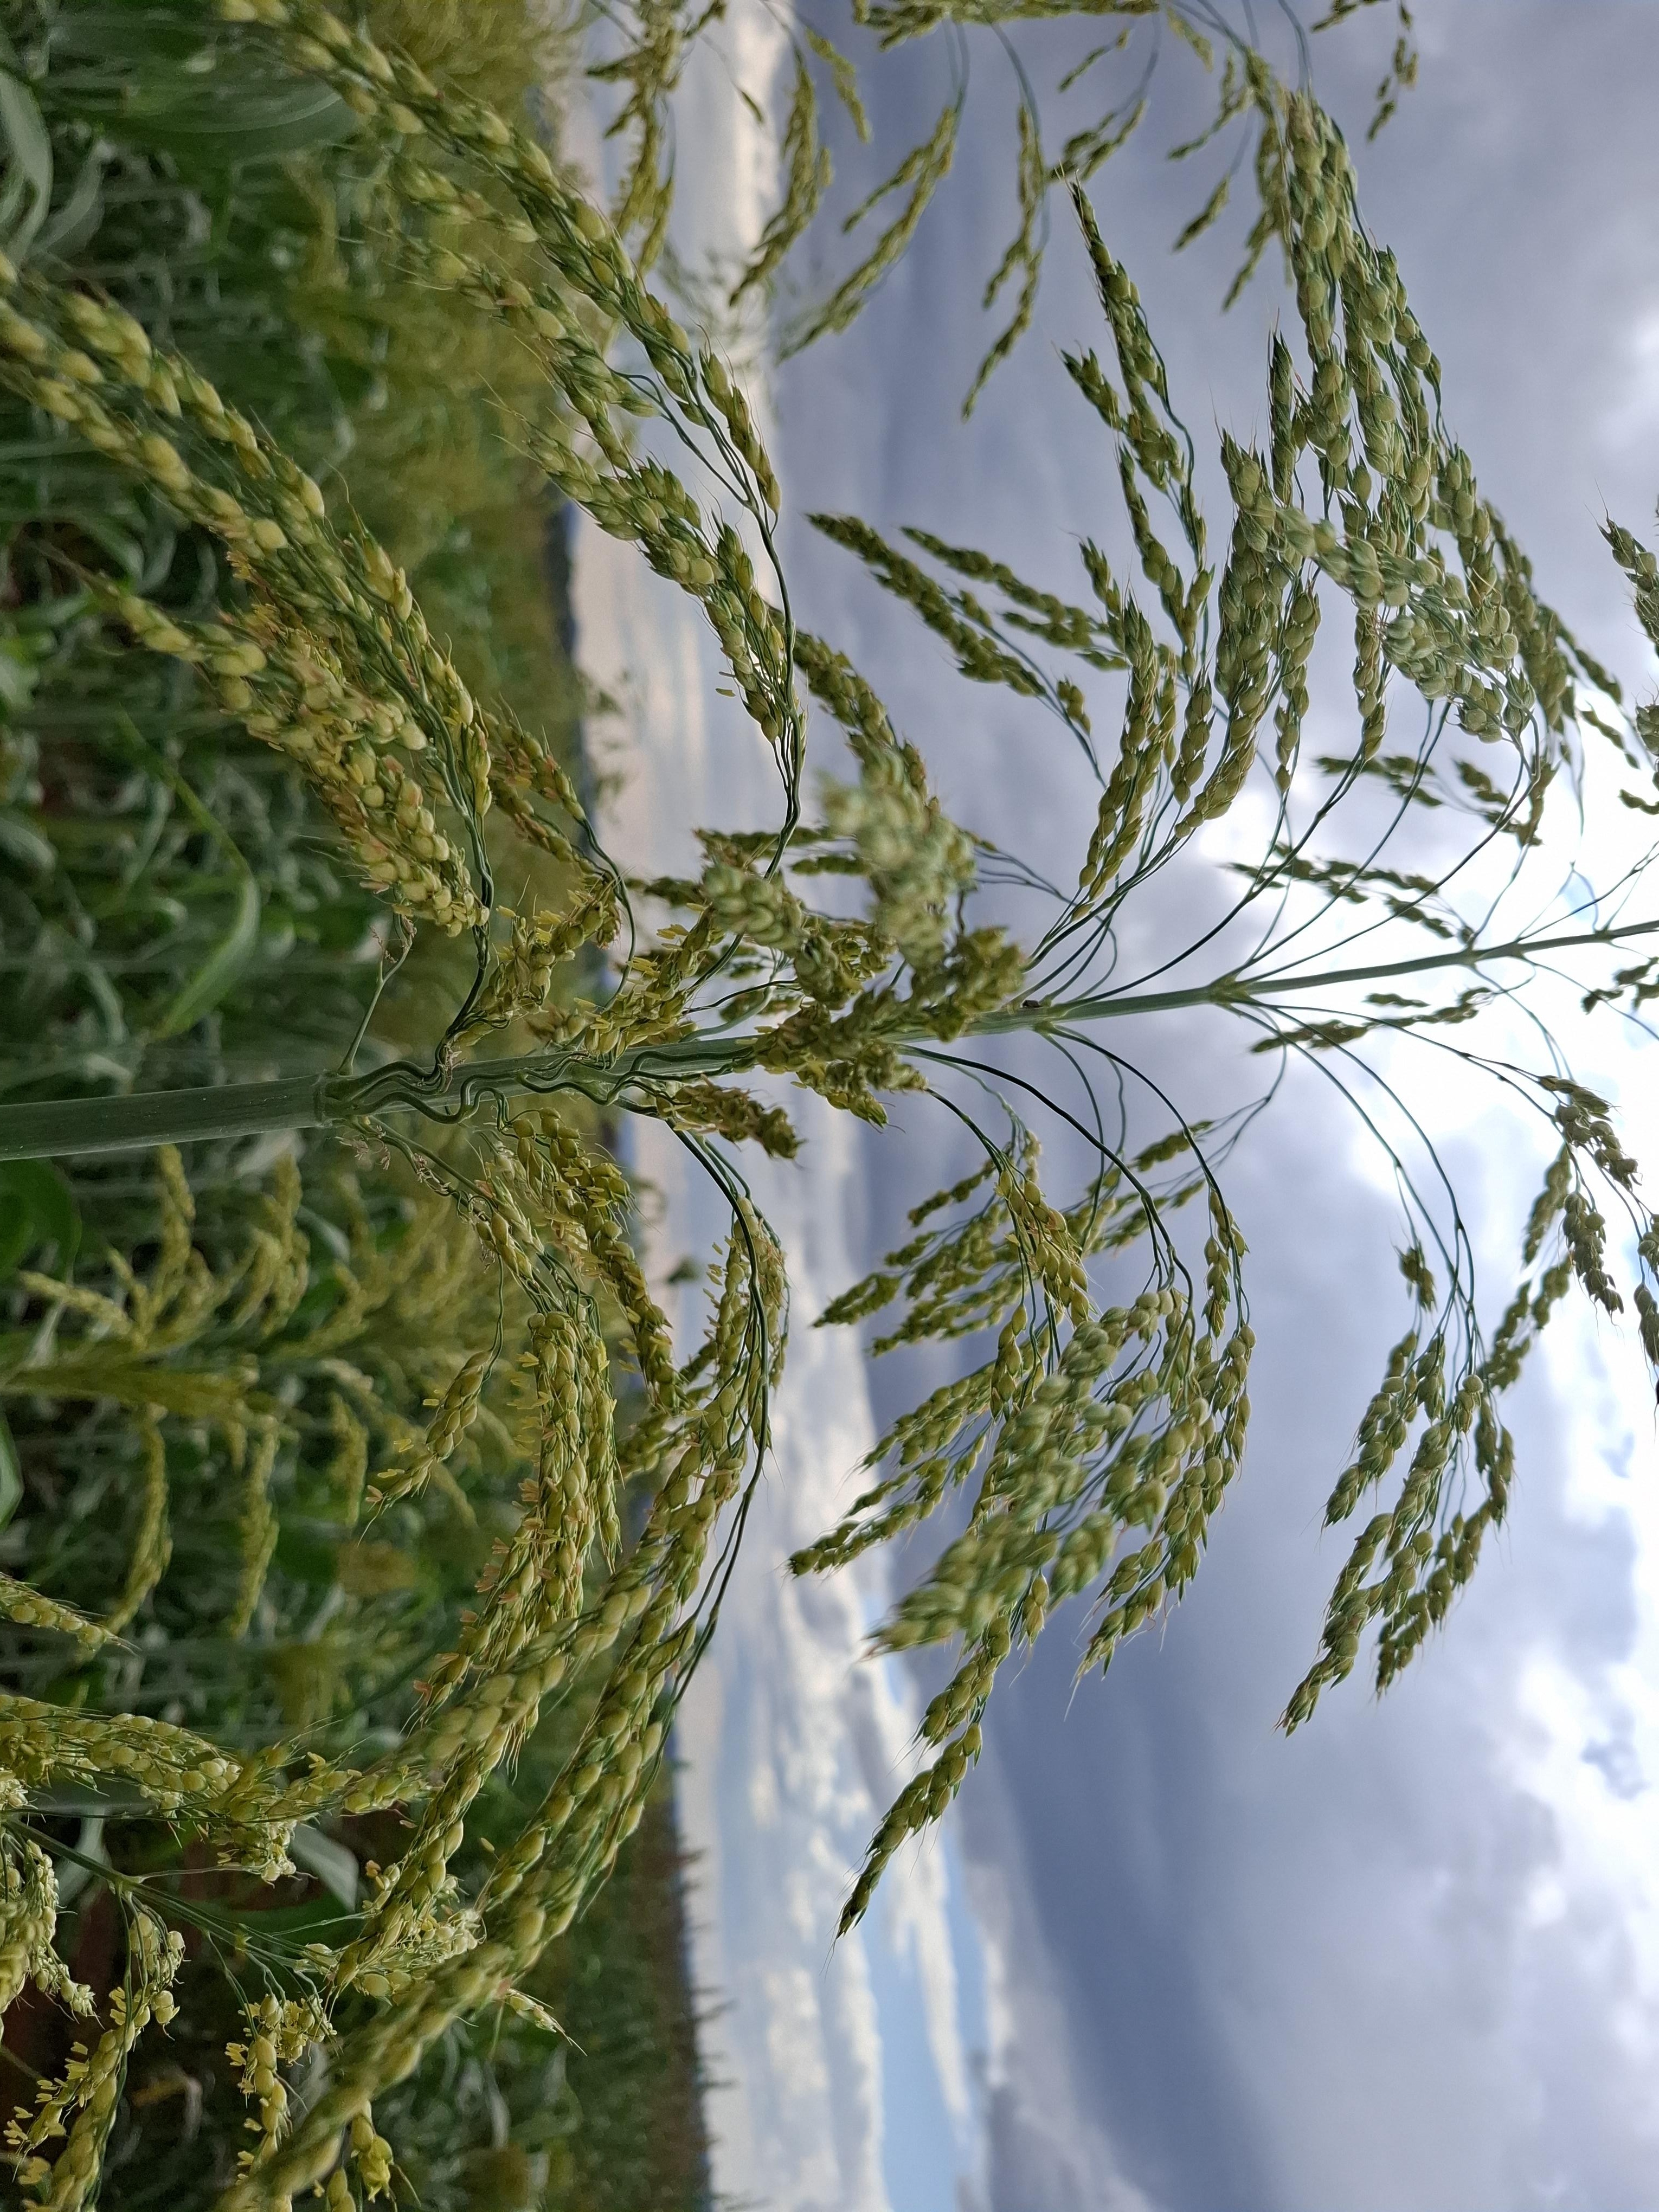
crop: sorghum
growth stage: filling grain
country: Kenya
